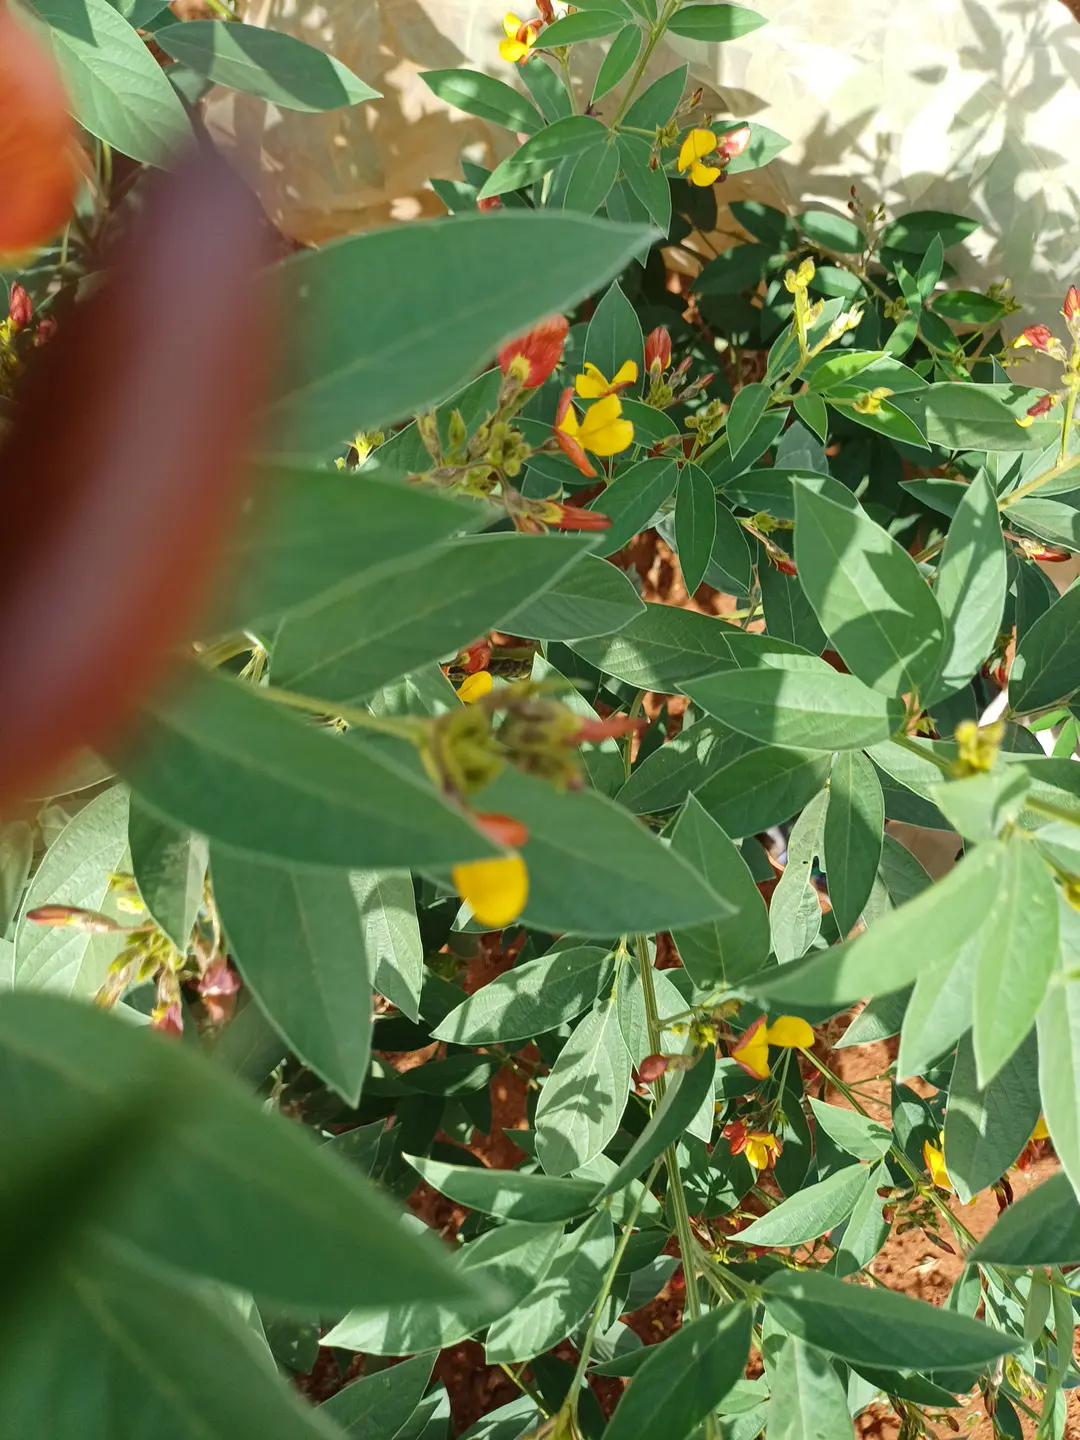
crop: pigeonpea
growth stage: development pod
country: Kenya
